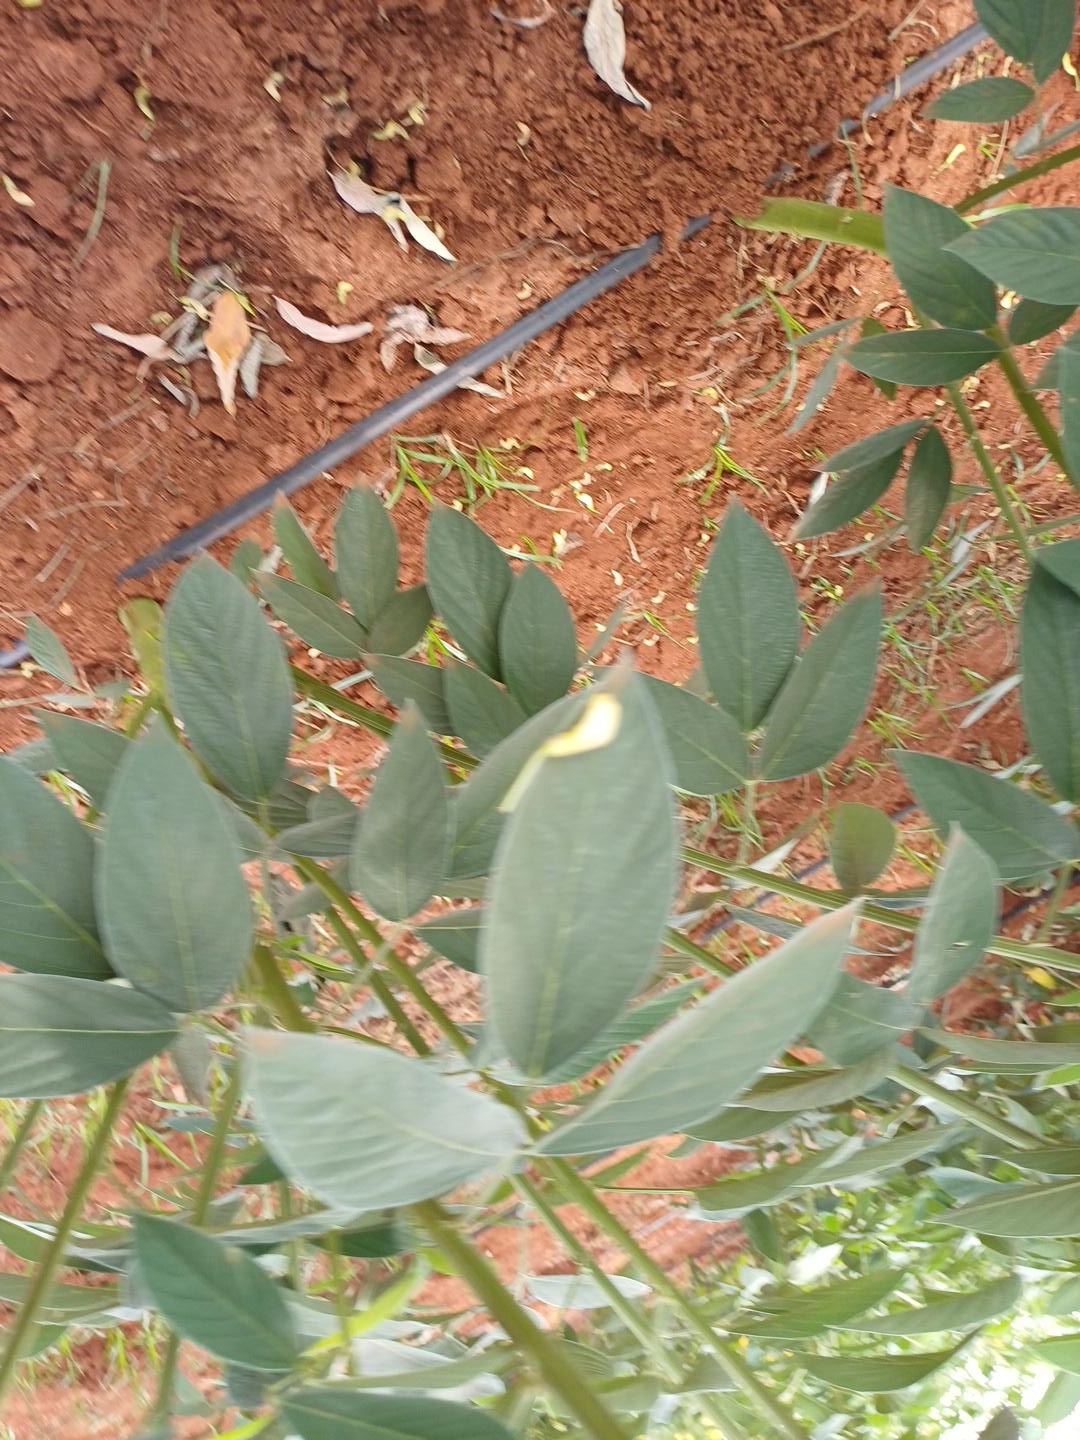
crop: pigeonpea
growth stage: development pod
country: Kenya
